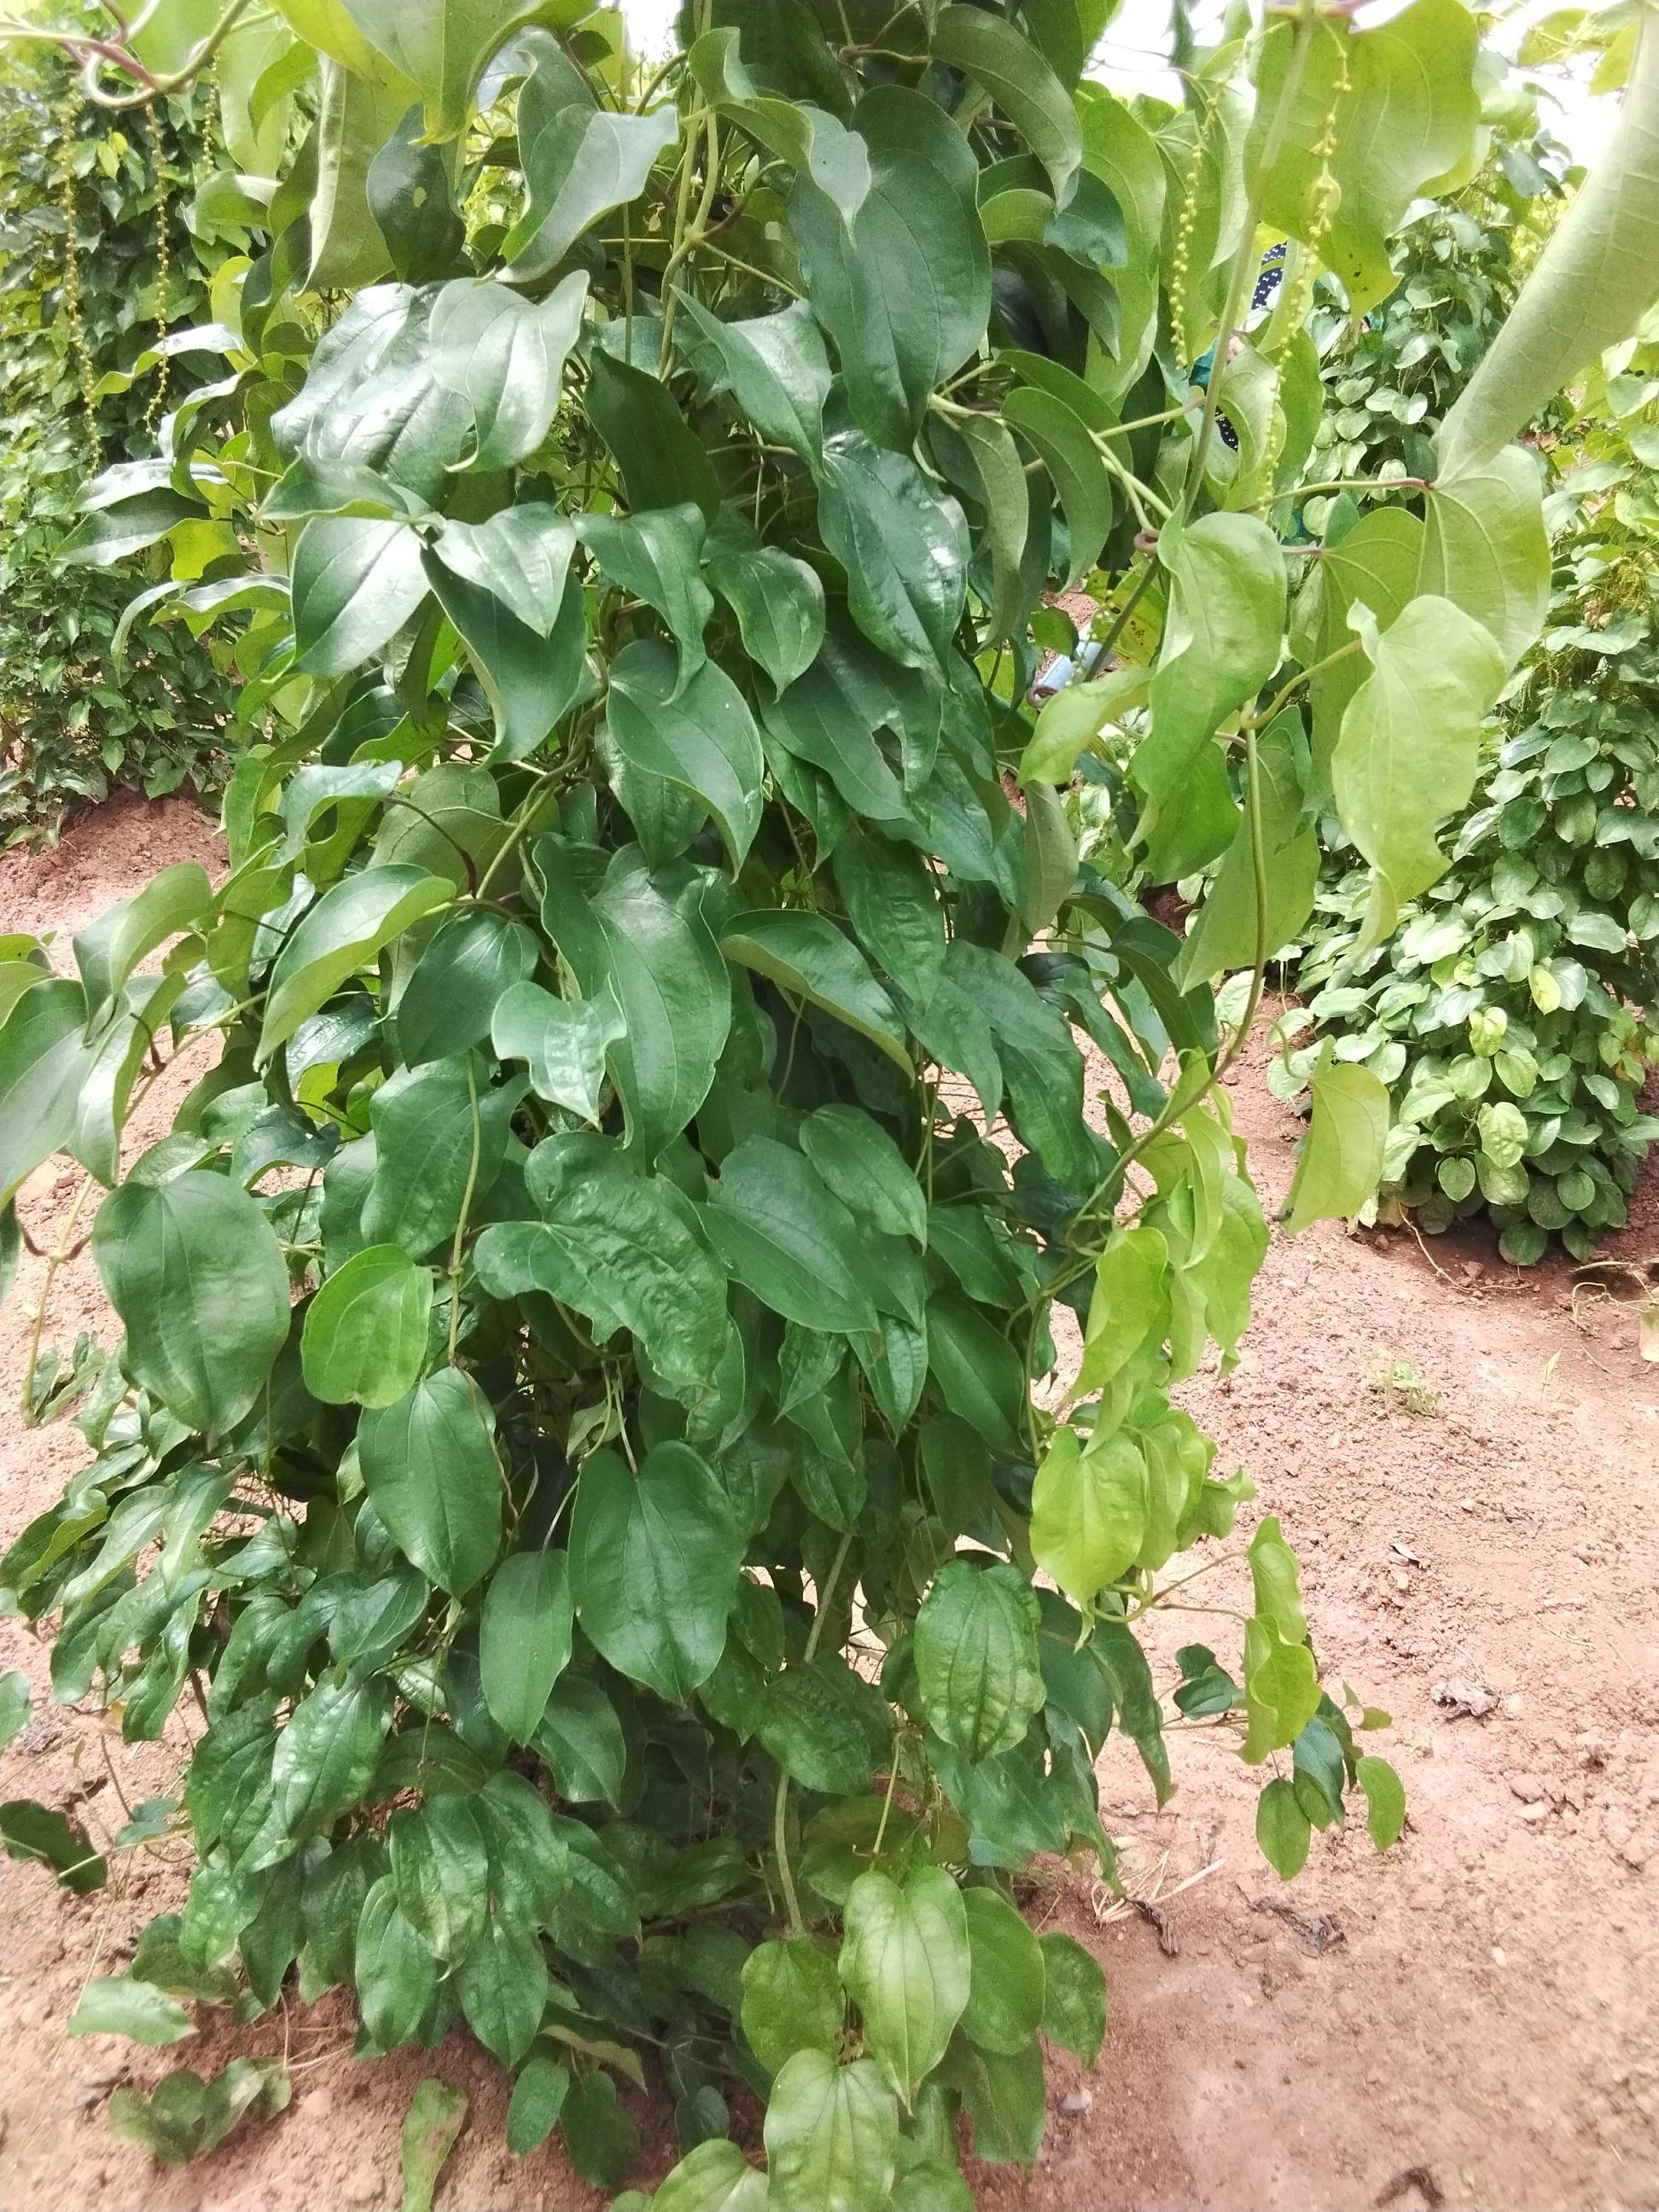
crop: yam
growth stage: vegetative
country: Nigeria
